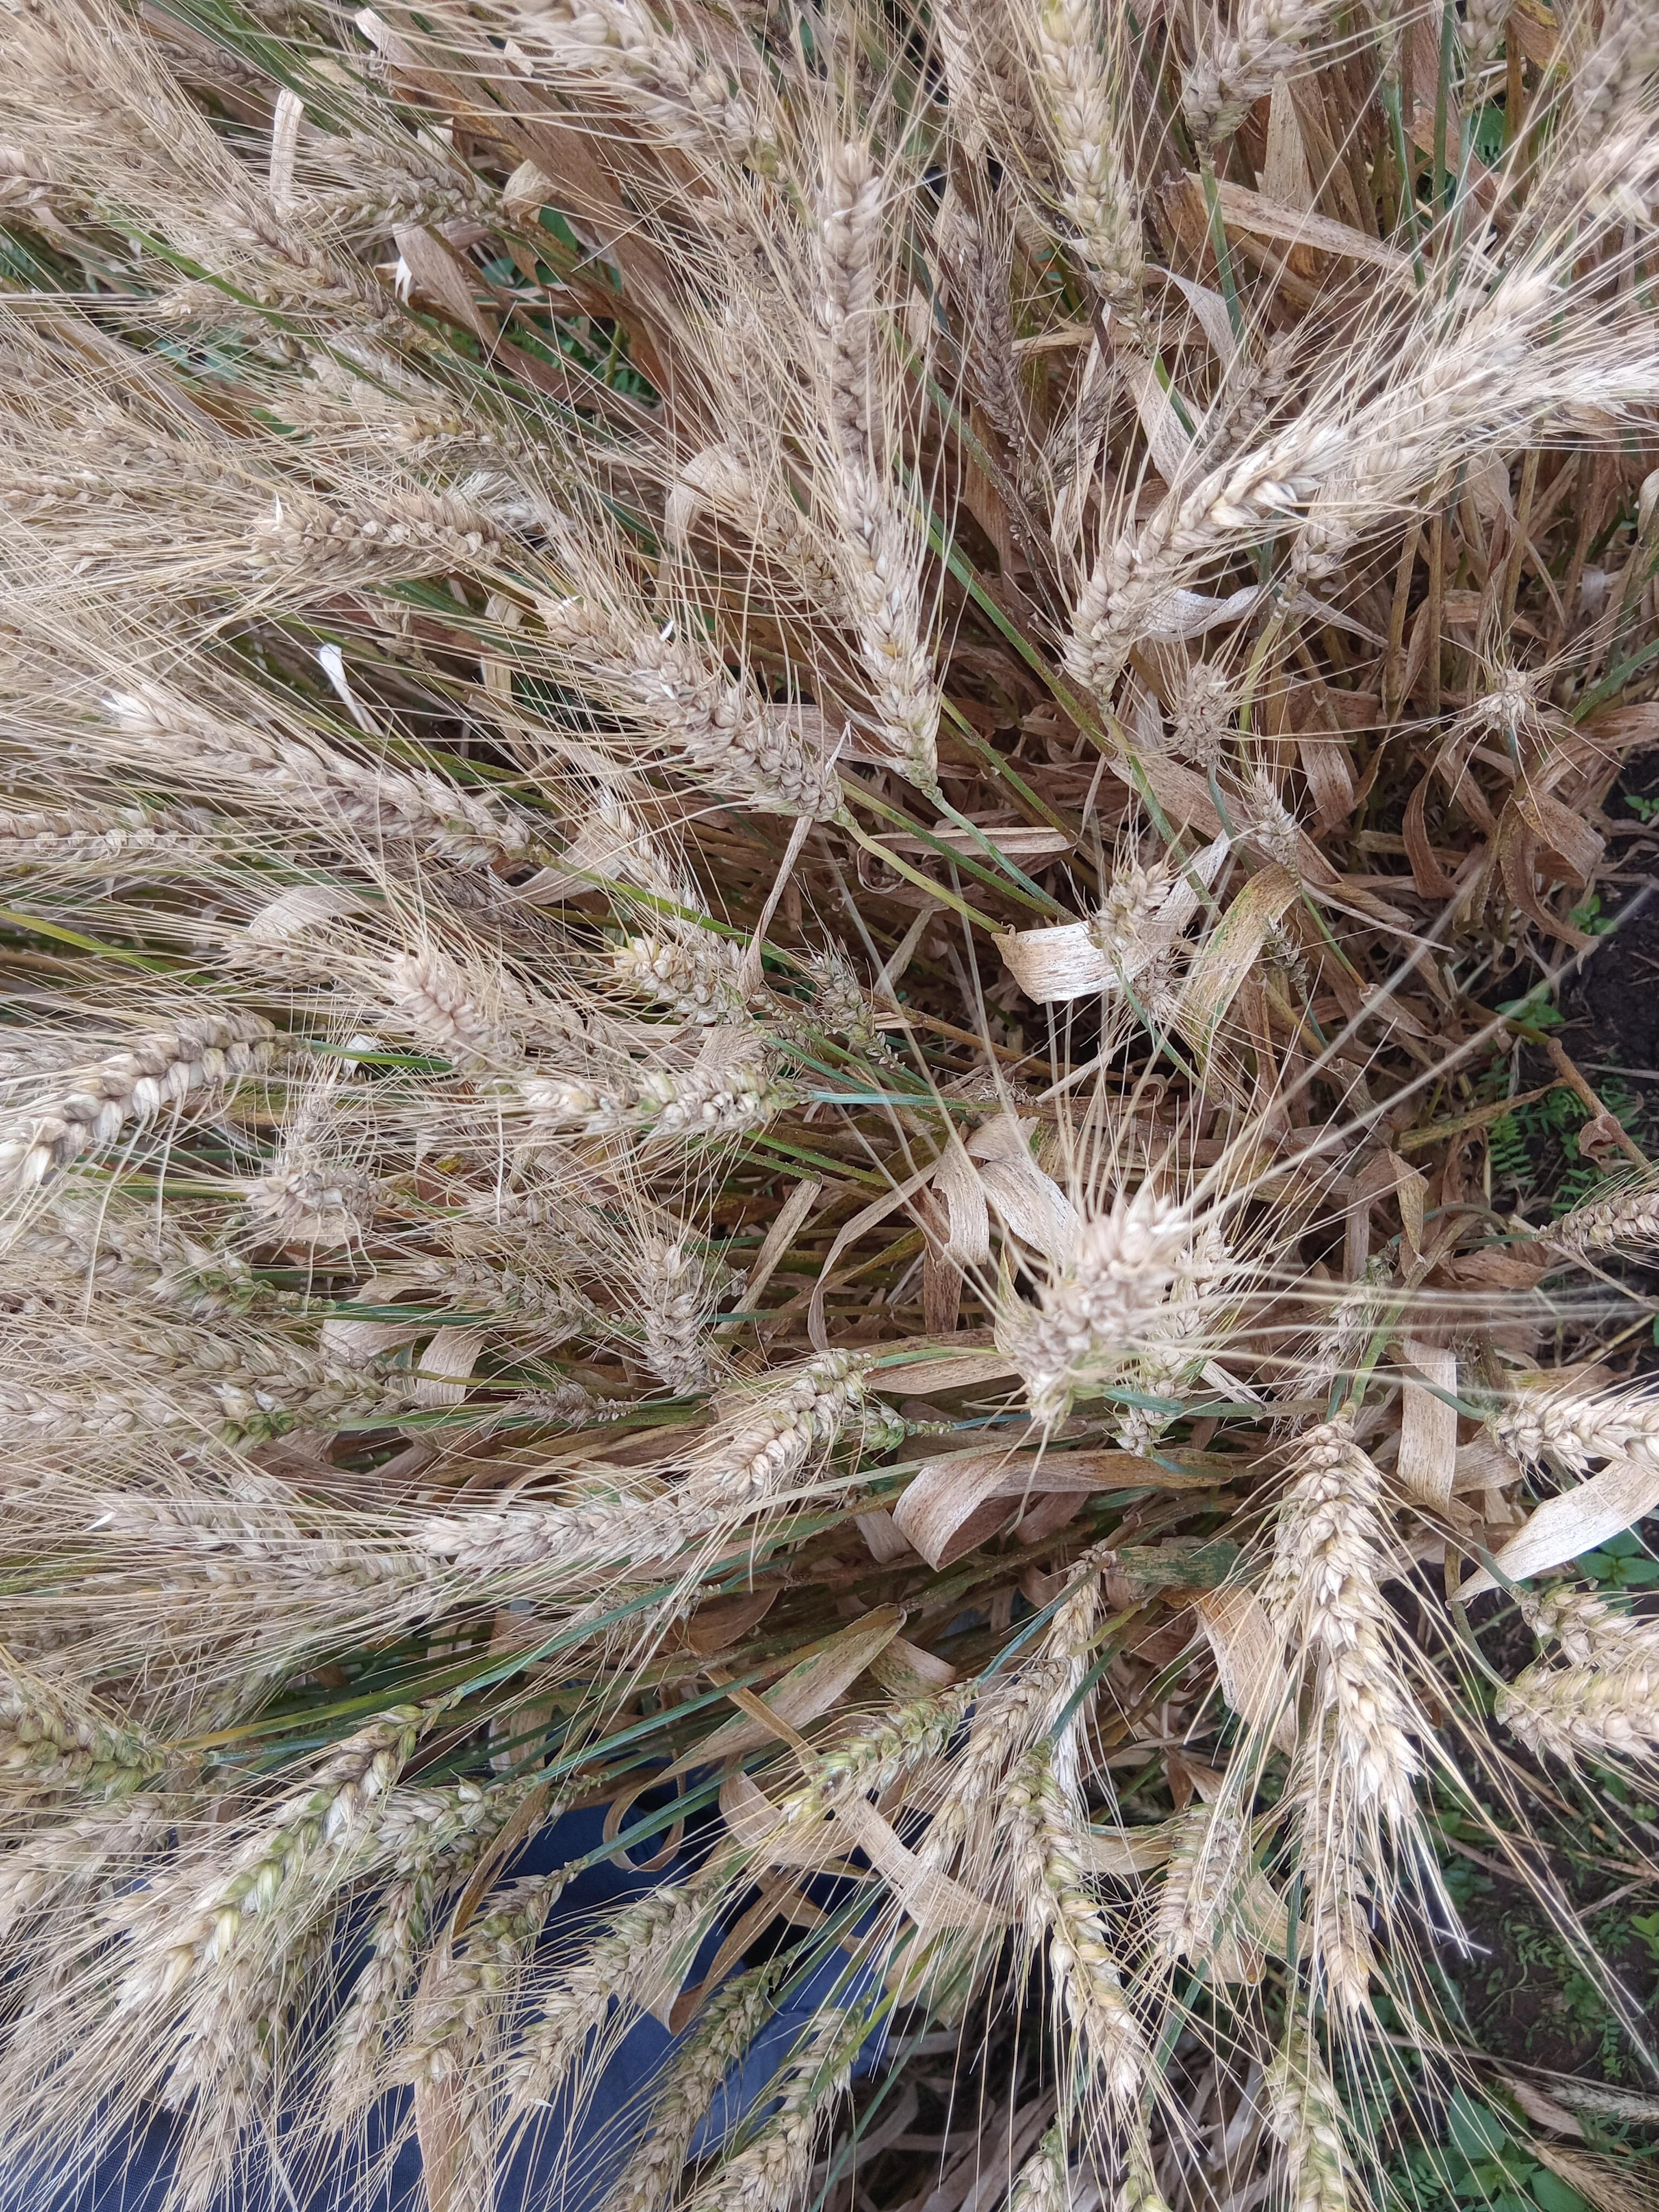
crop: wheat
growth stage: maturity
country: Kenya
